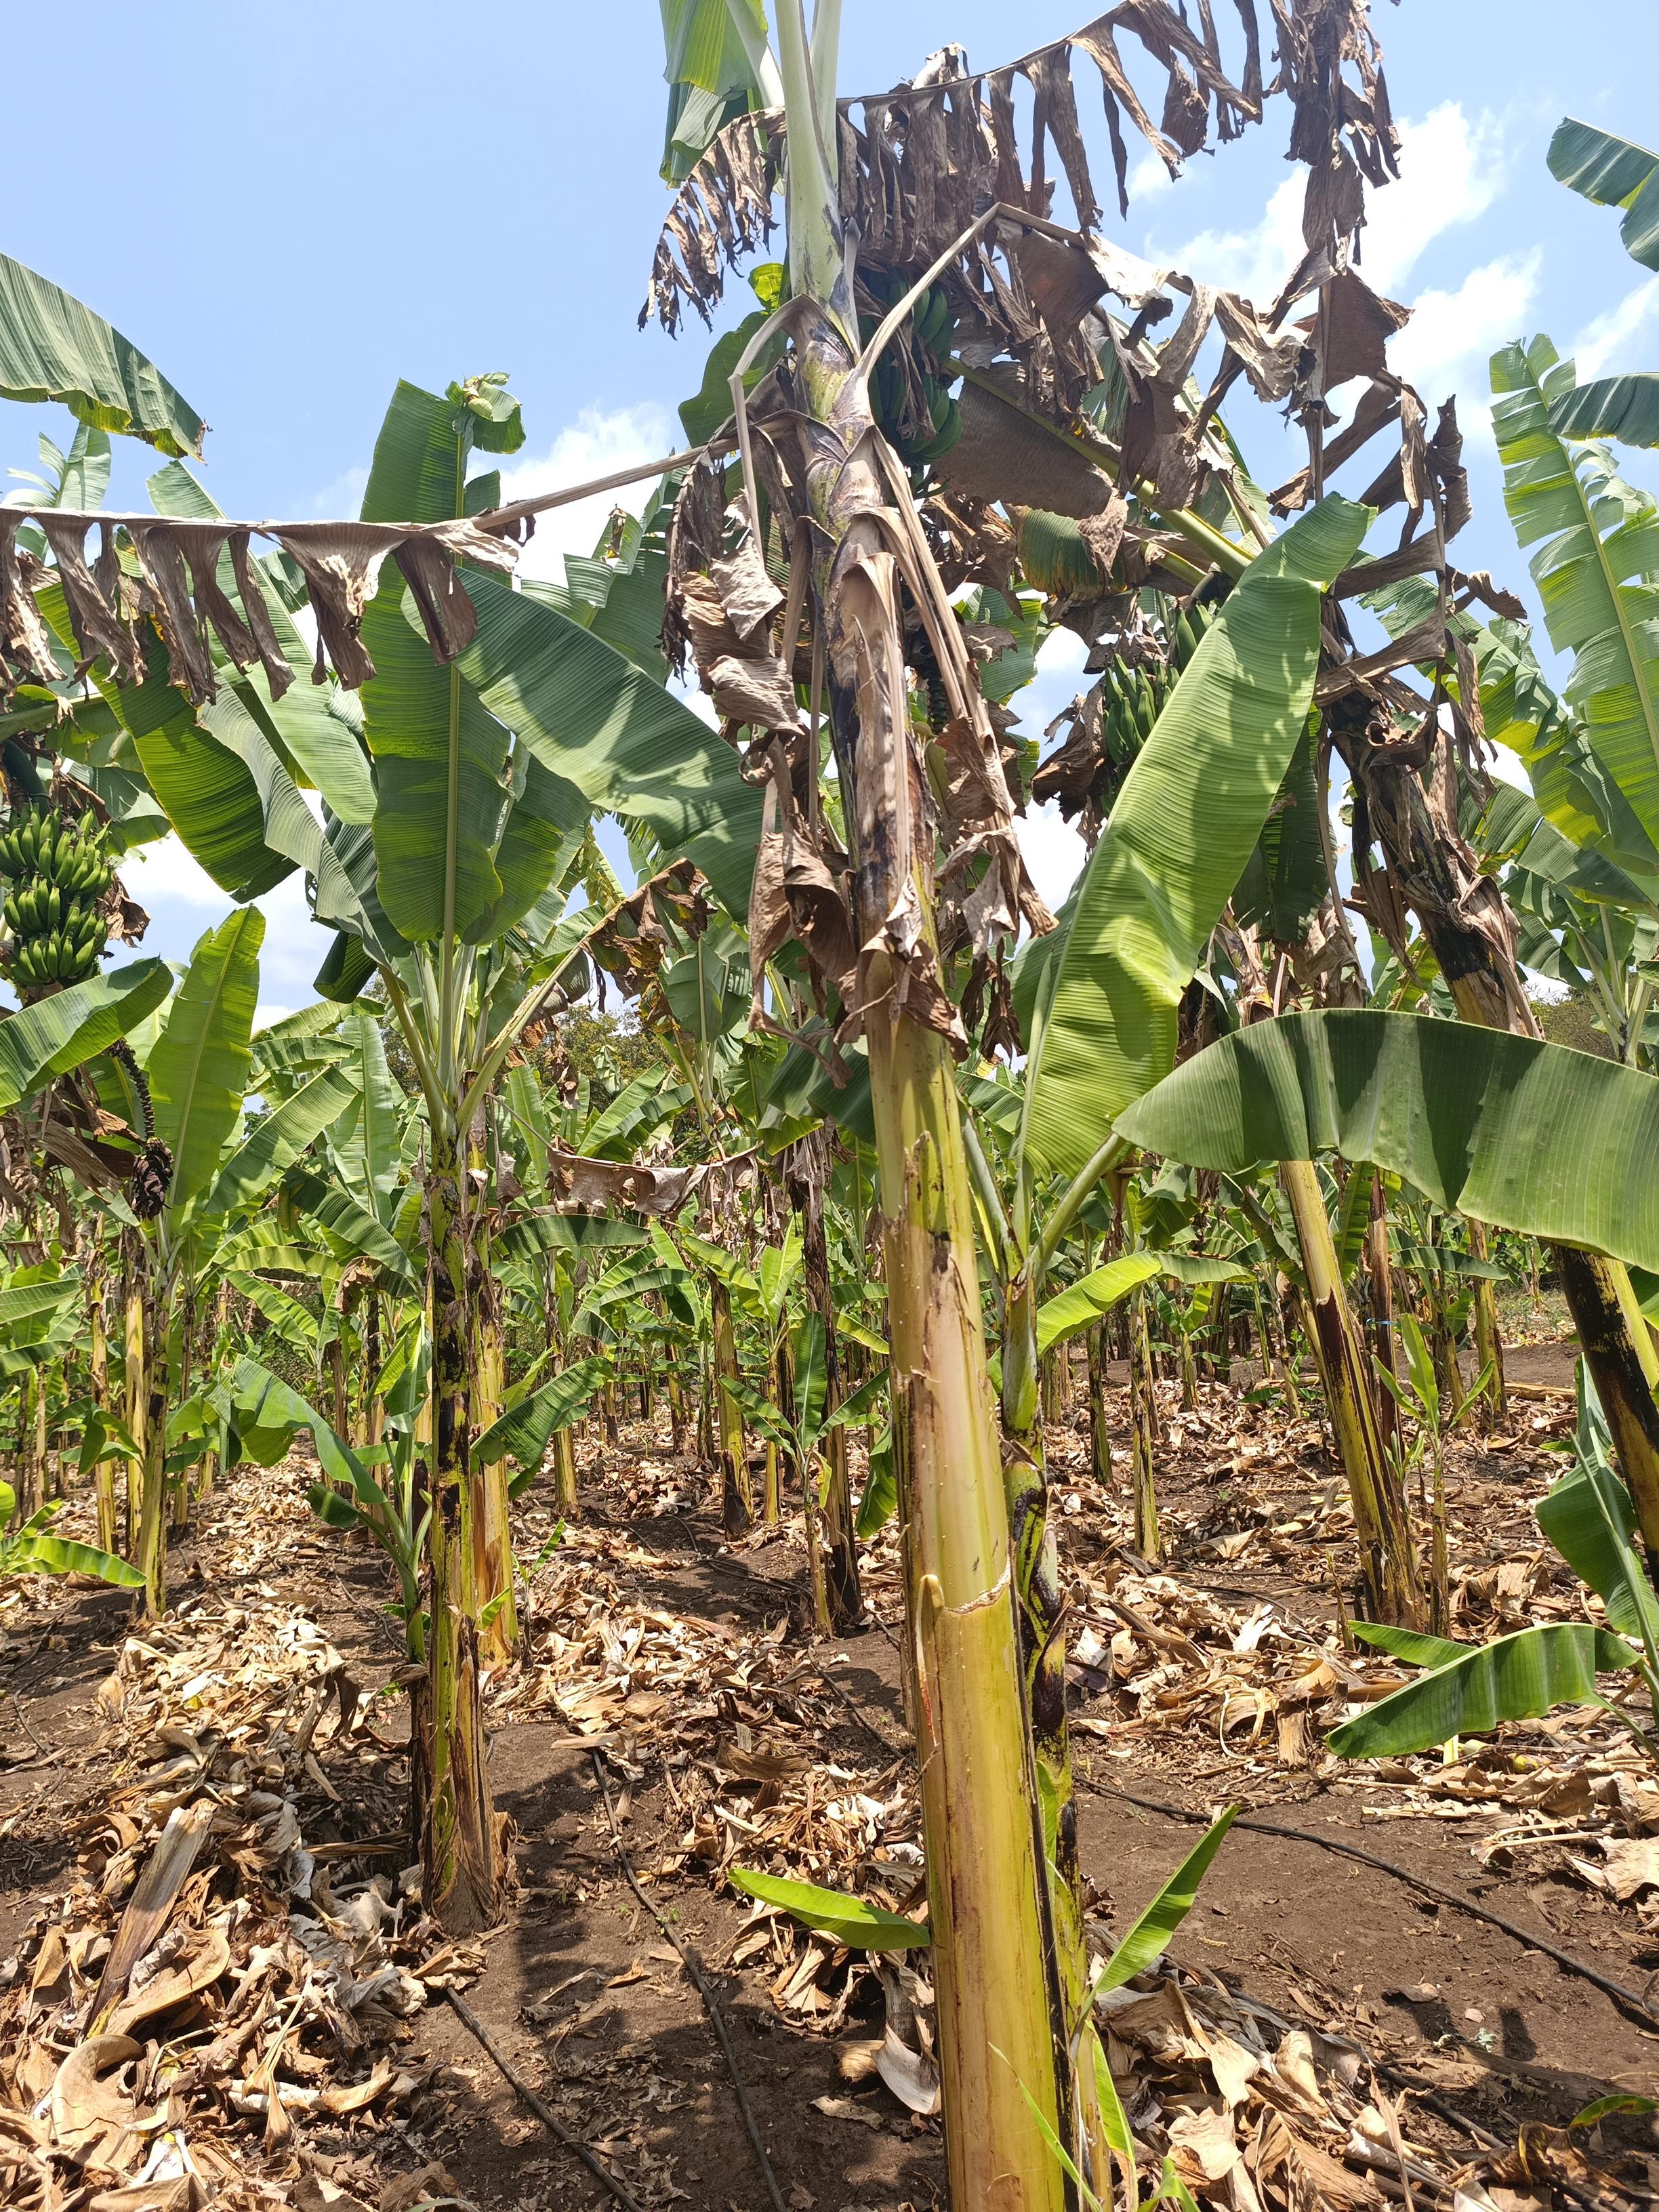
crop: banana
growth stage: development fruit
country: Tanzania
